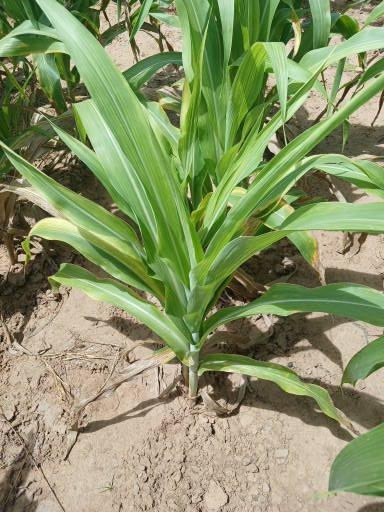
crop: sorghum
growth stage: vegetative
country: Senegal
